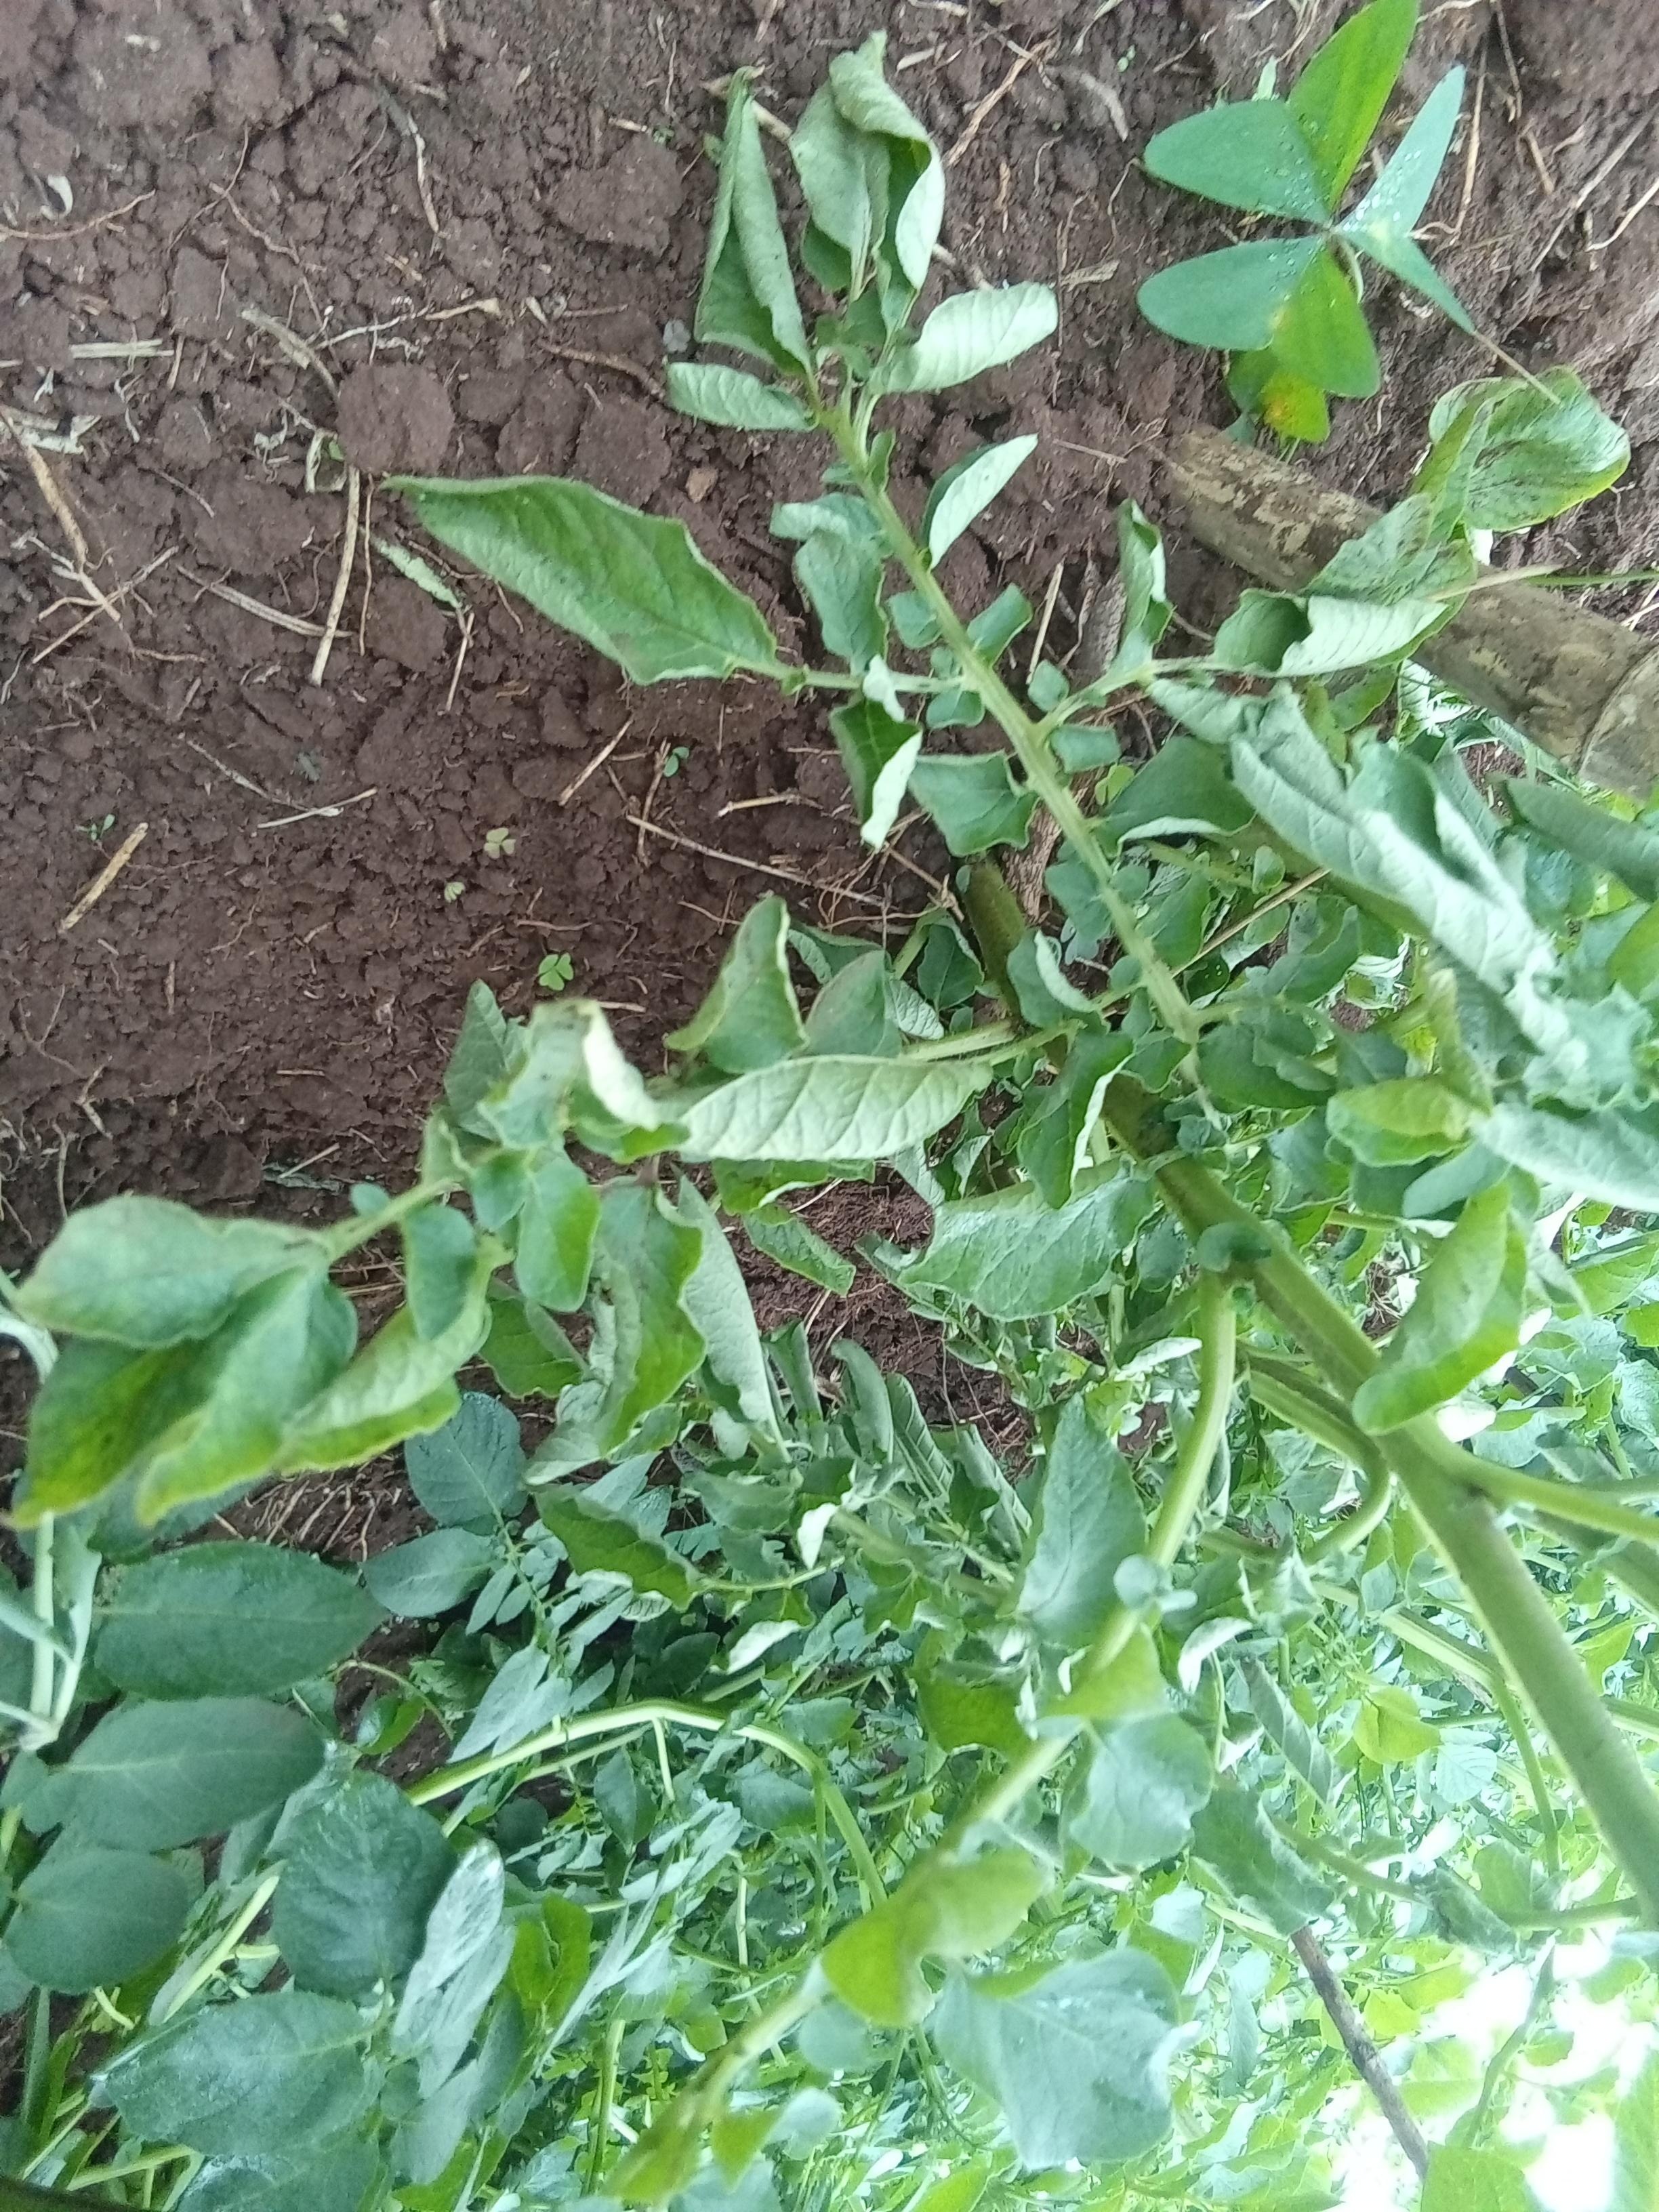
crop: potato
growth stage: flowering
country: Kenya
